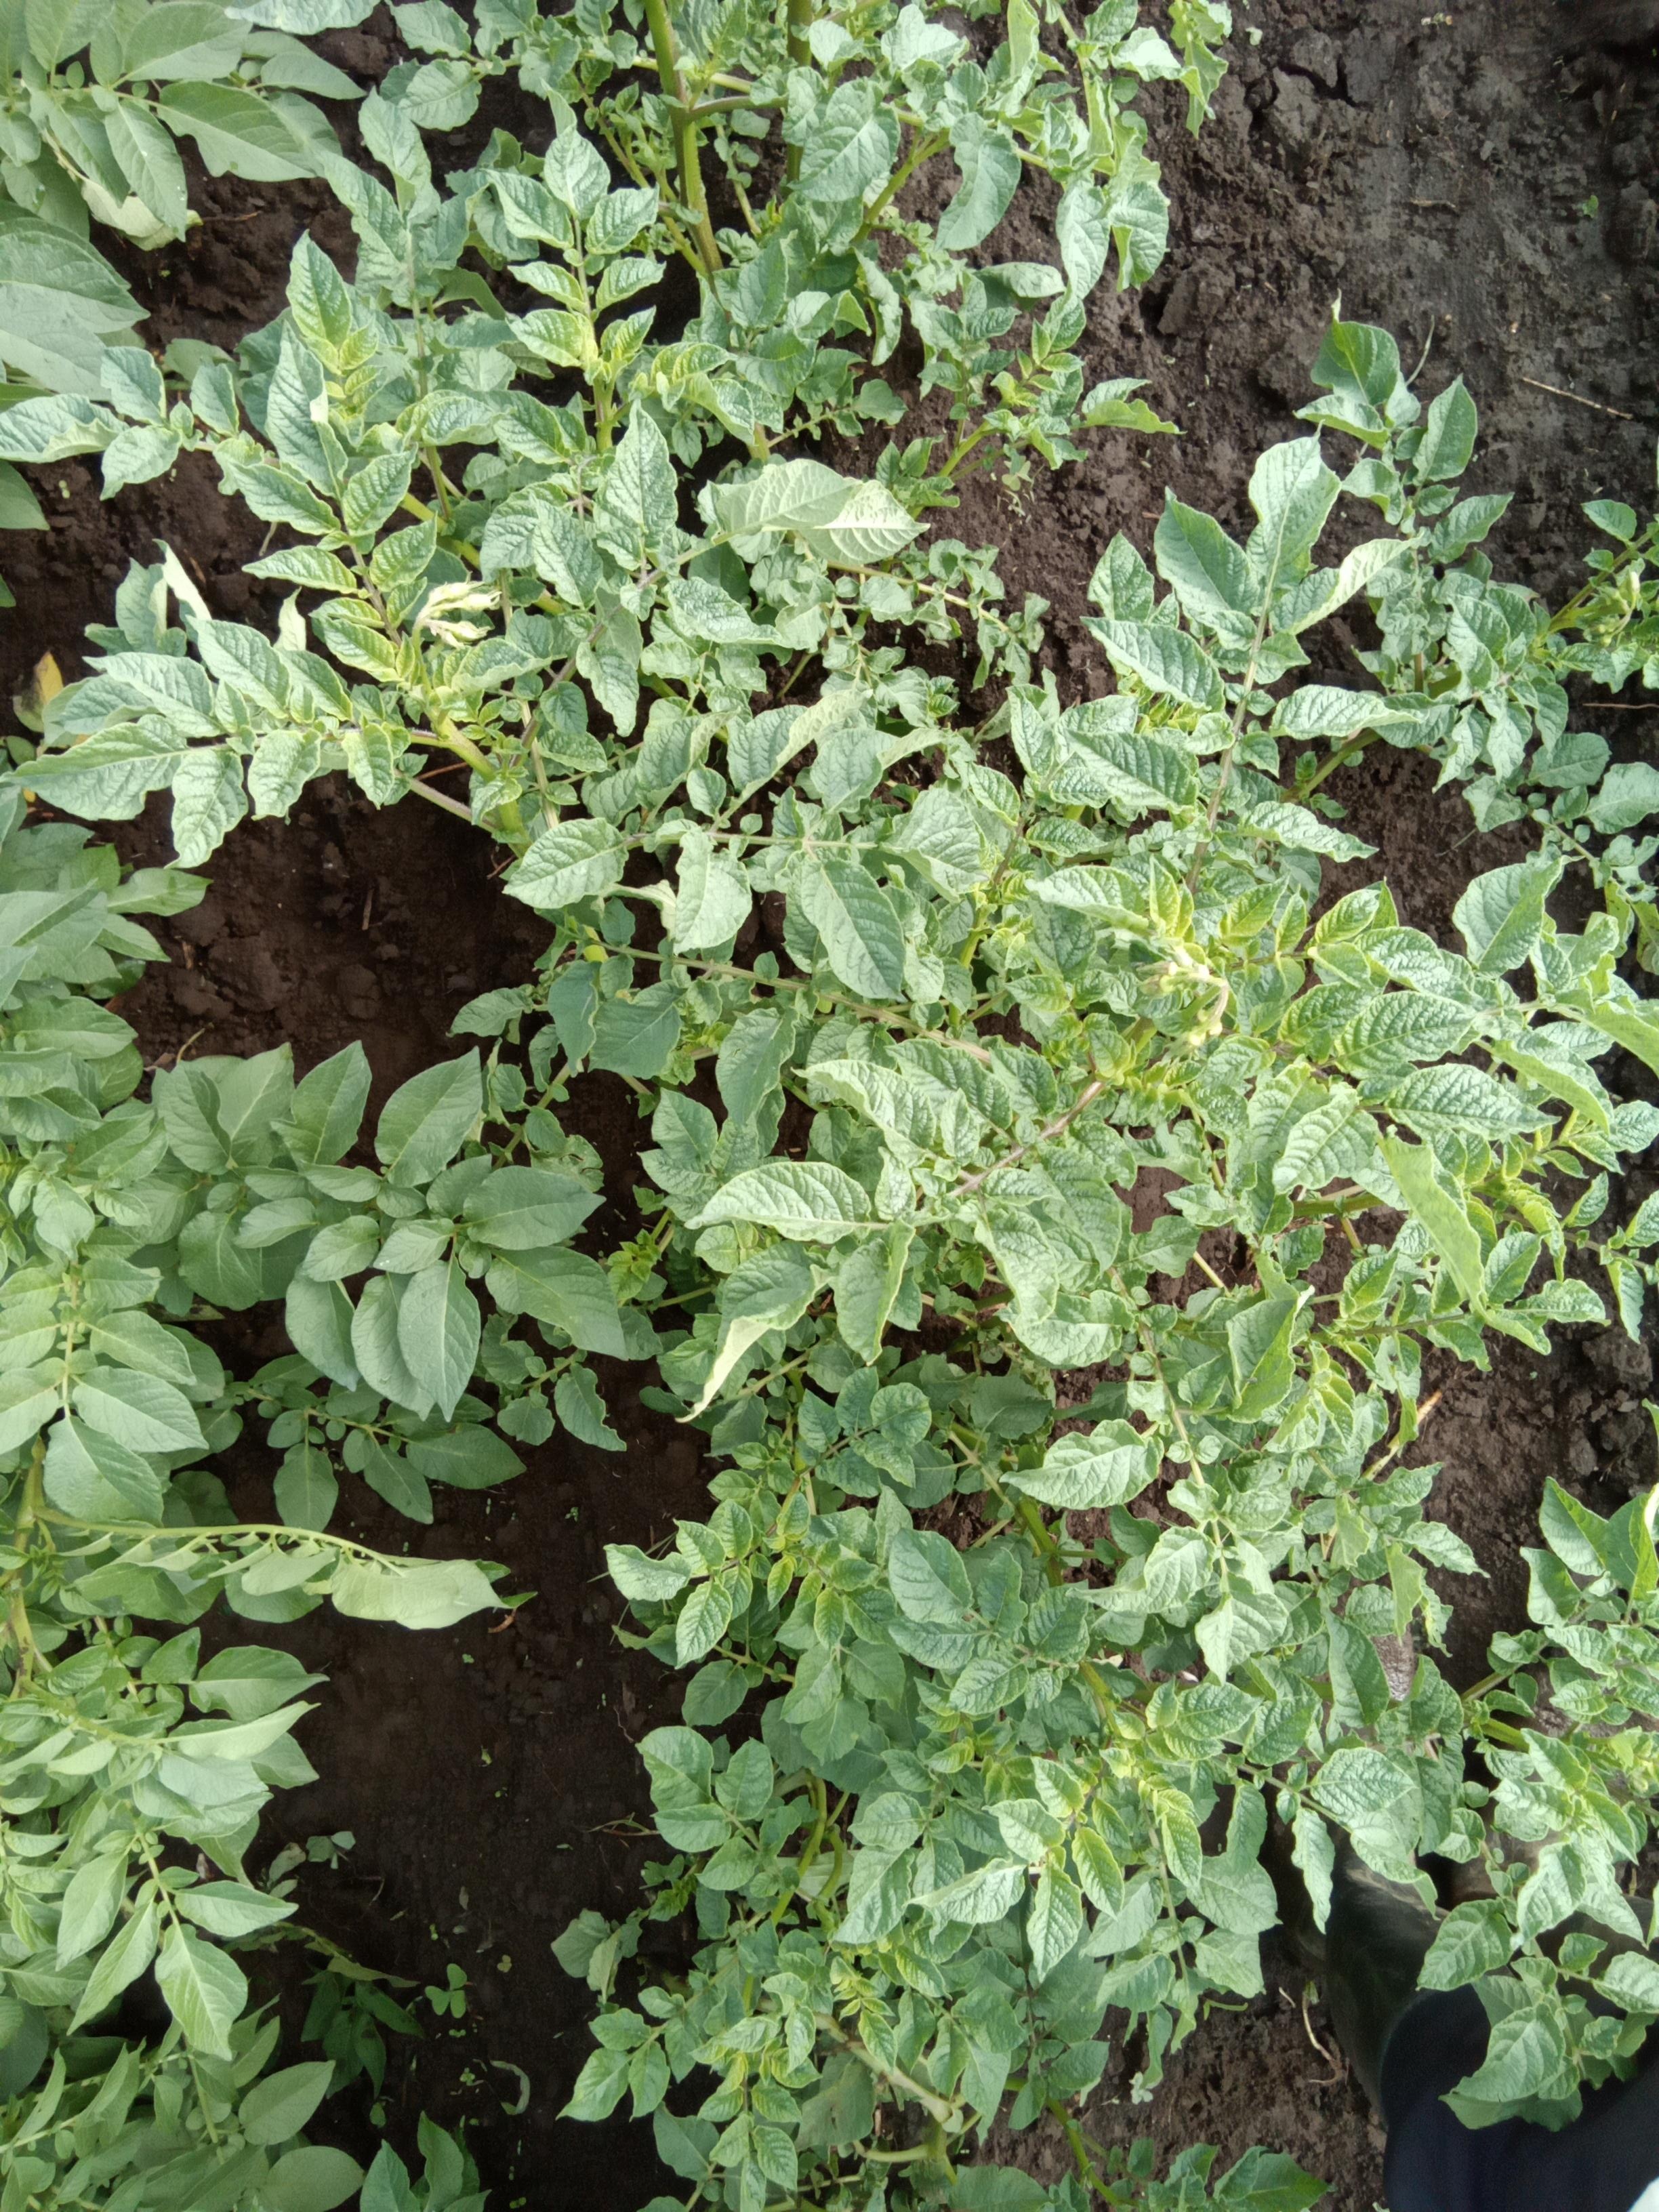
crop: potato
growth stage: flowering
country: Kenya
